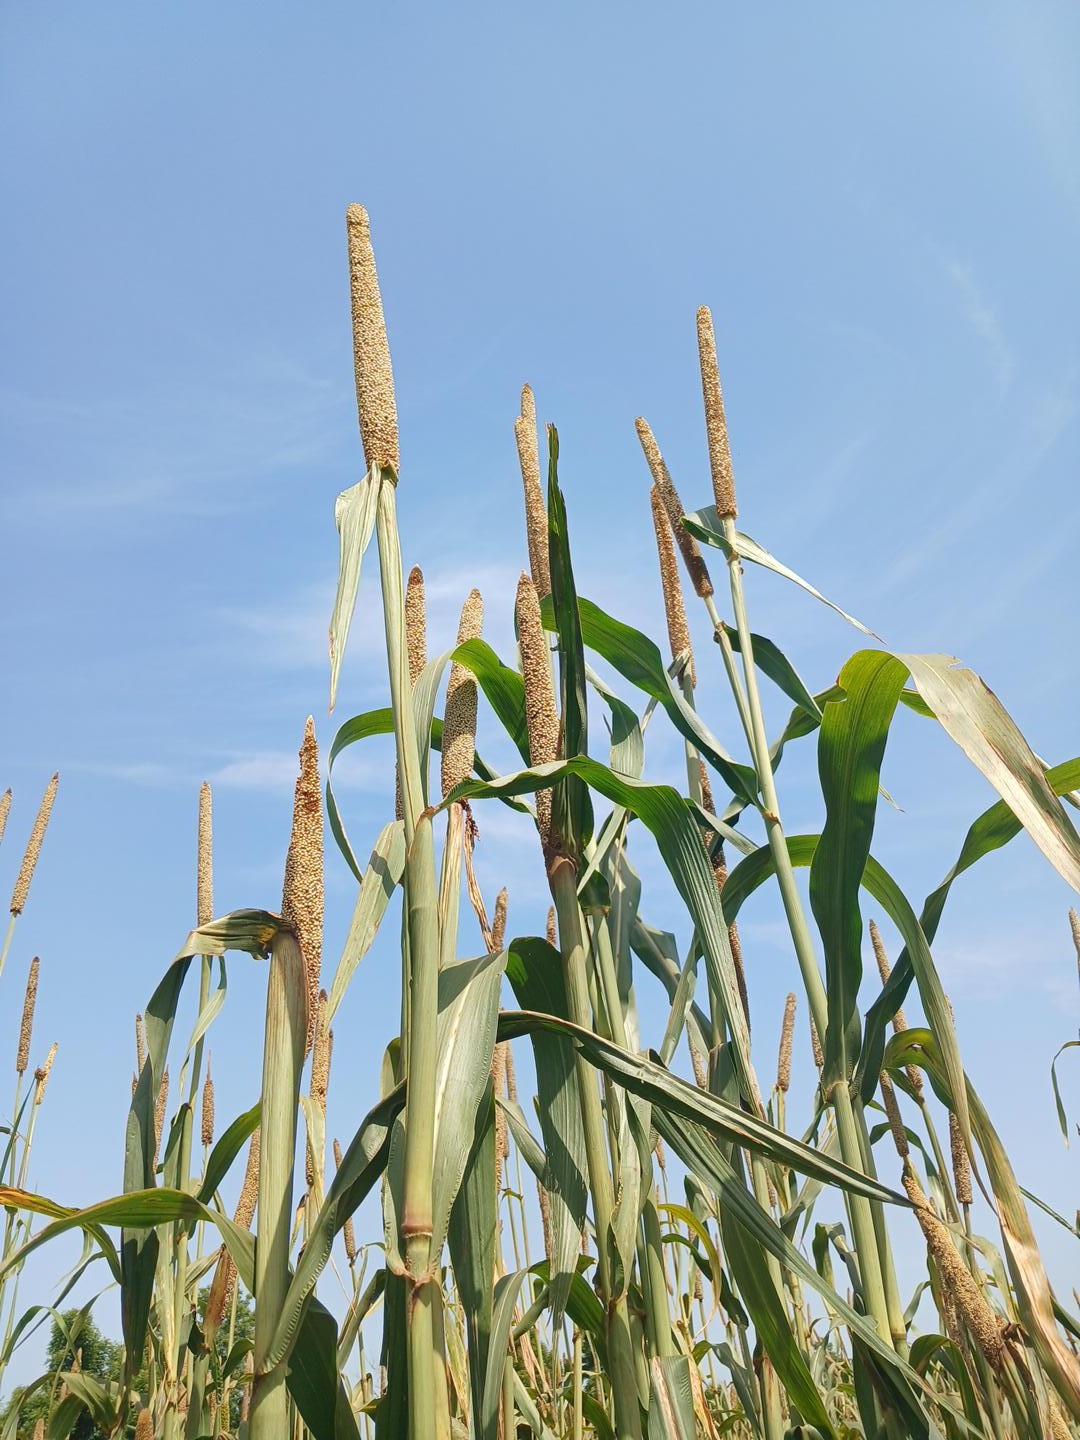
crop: pearl millet
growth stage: maturity
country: Senegal
